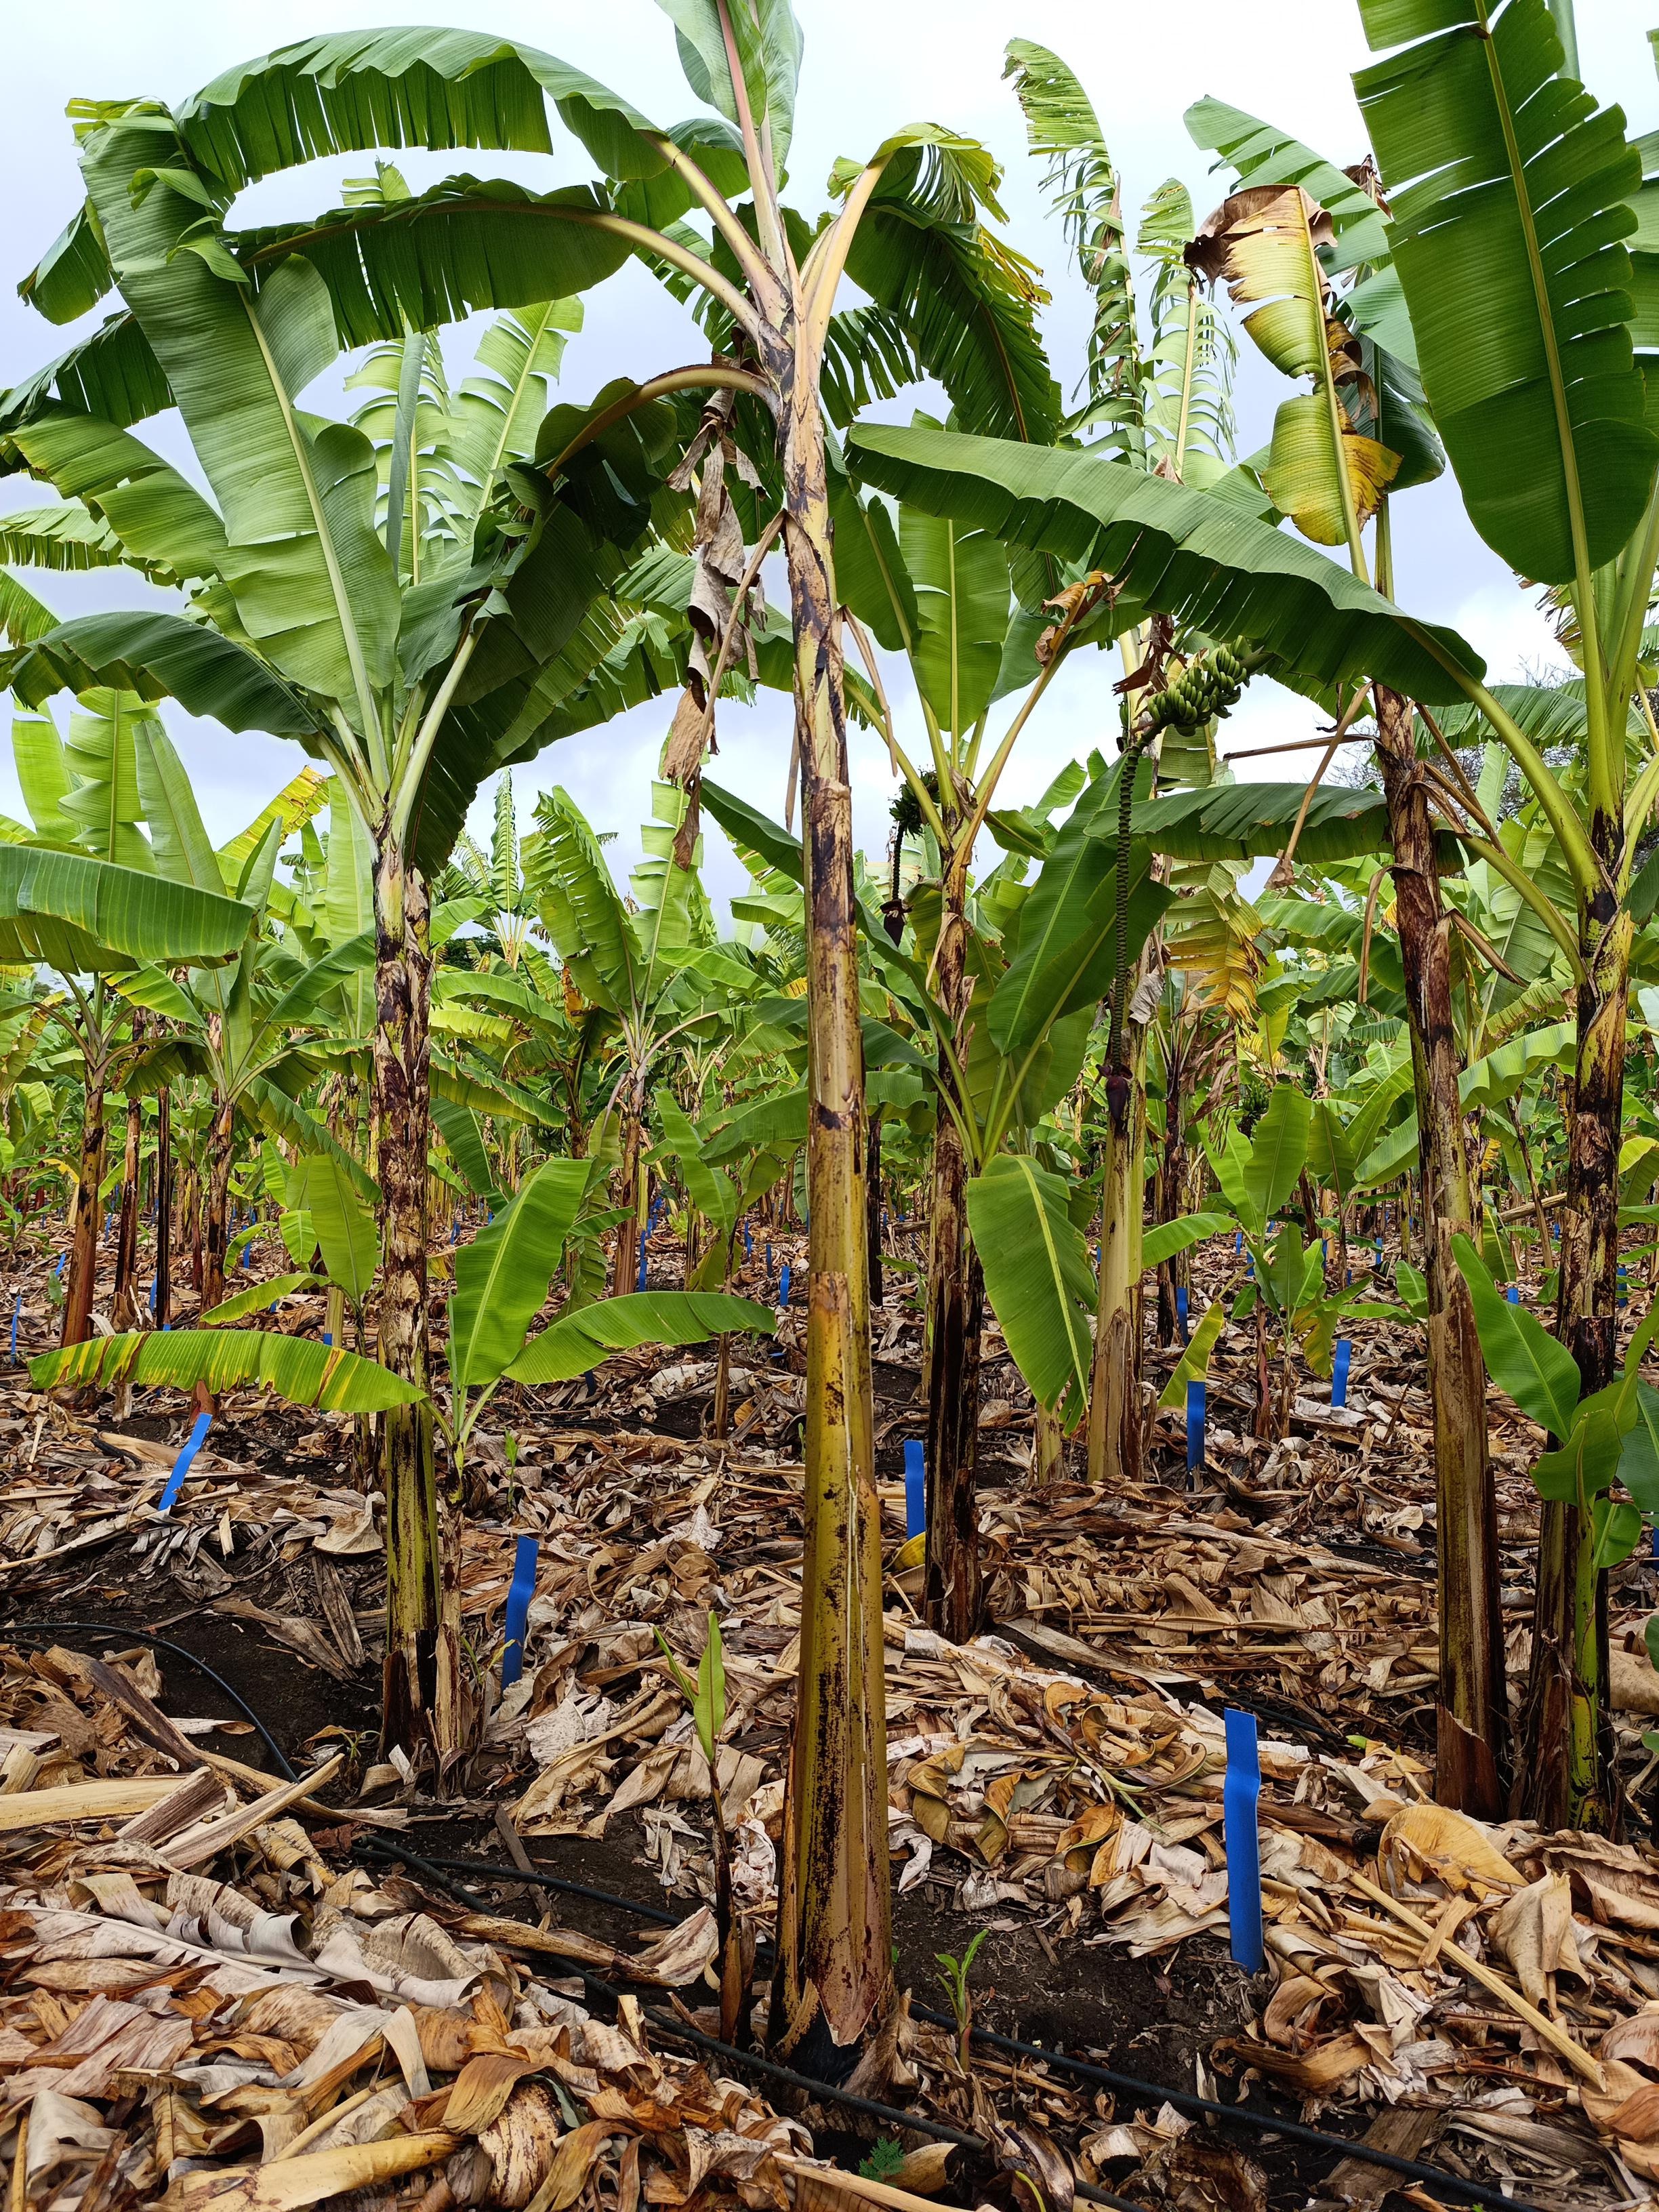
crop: banana
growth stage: vegetative
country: Tanzania
